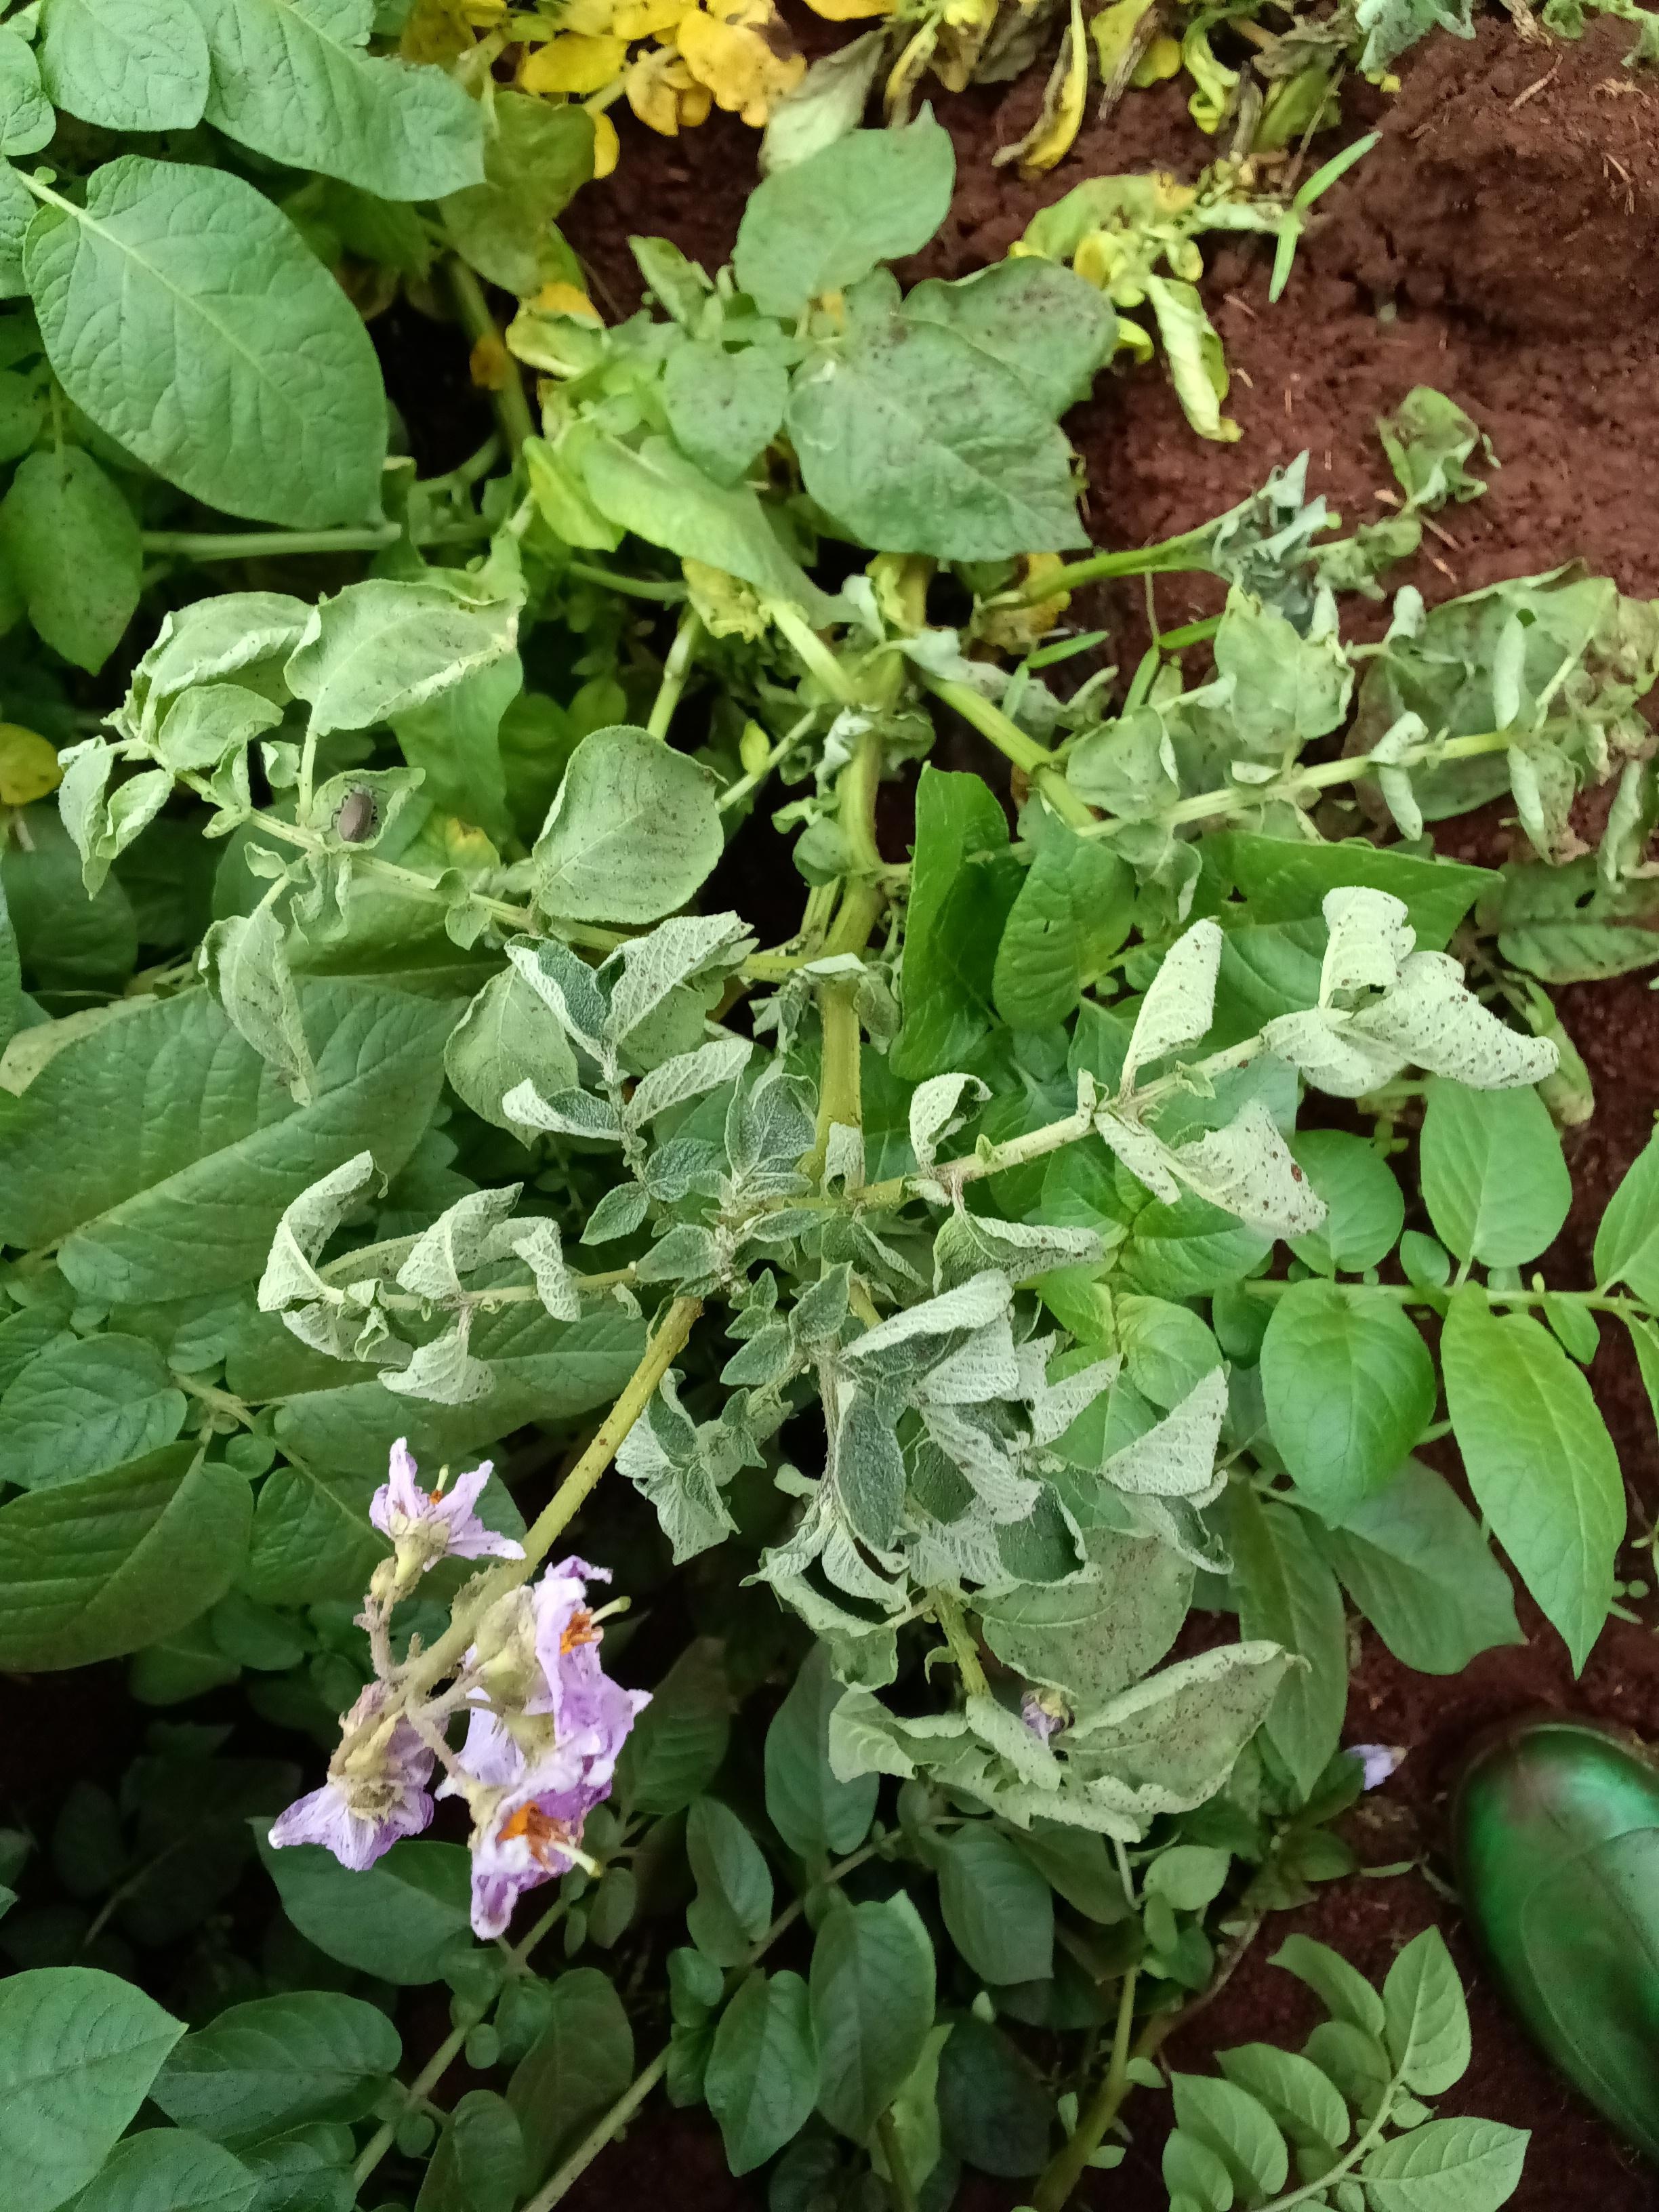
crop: potato
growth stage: flowering
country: Kenya
